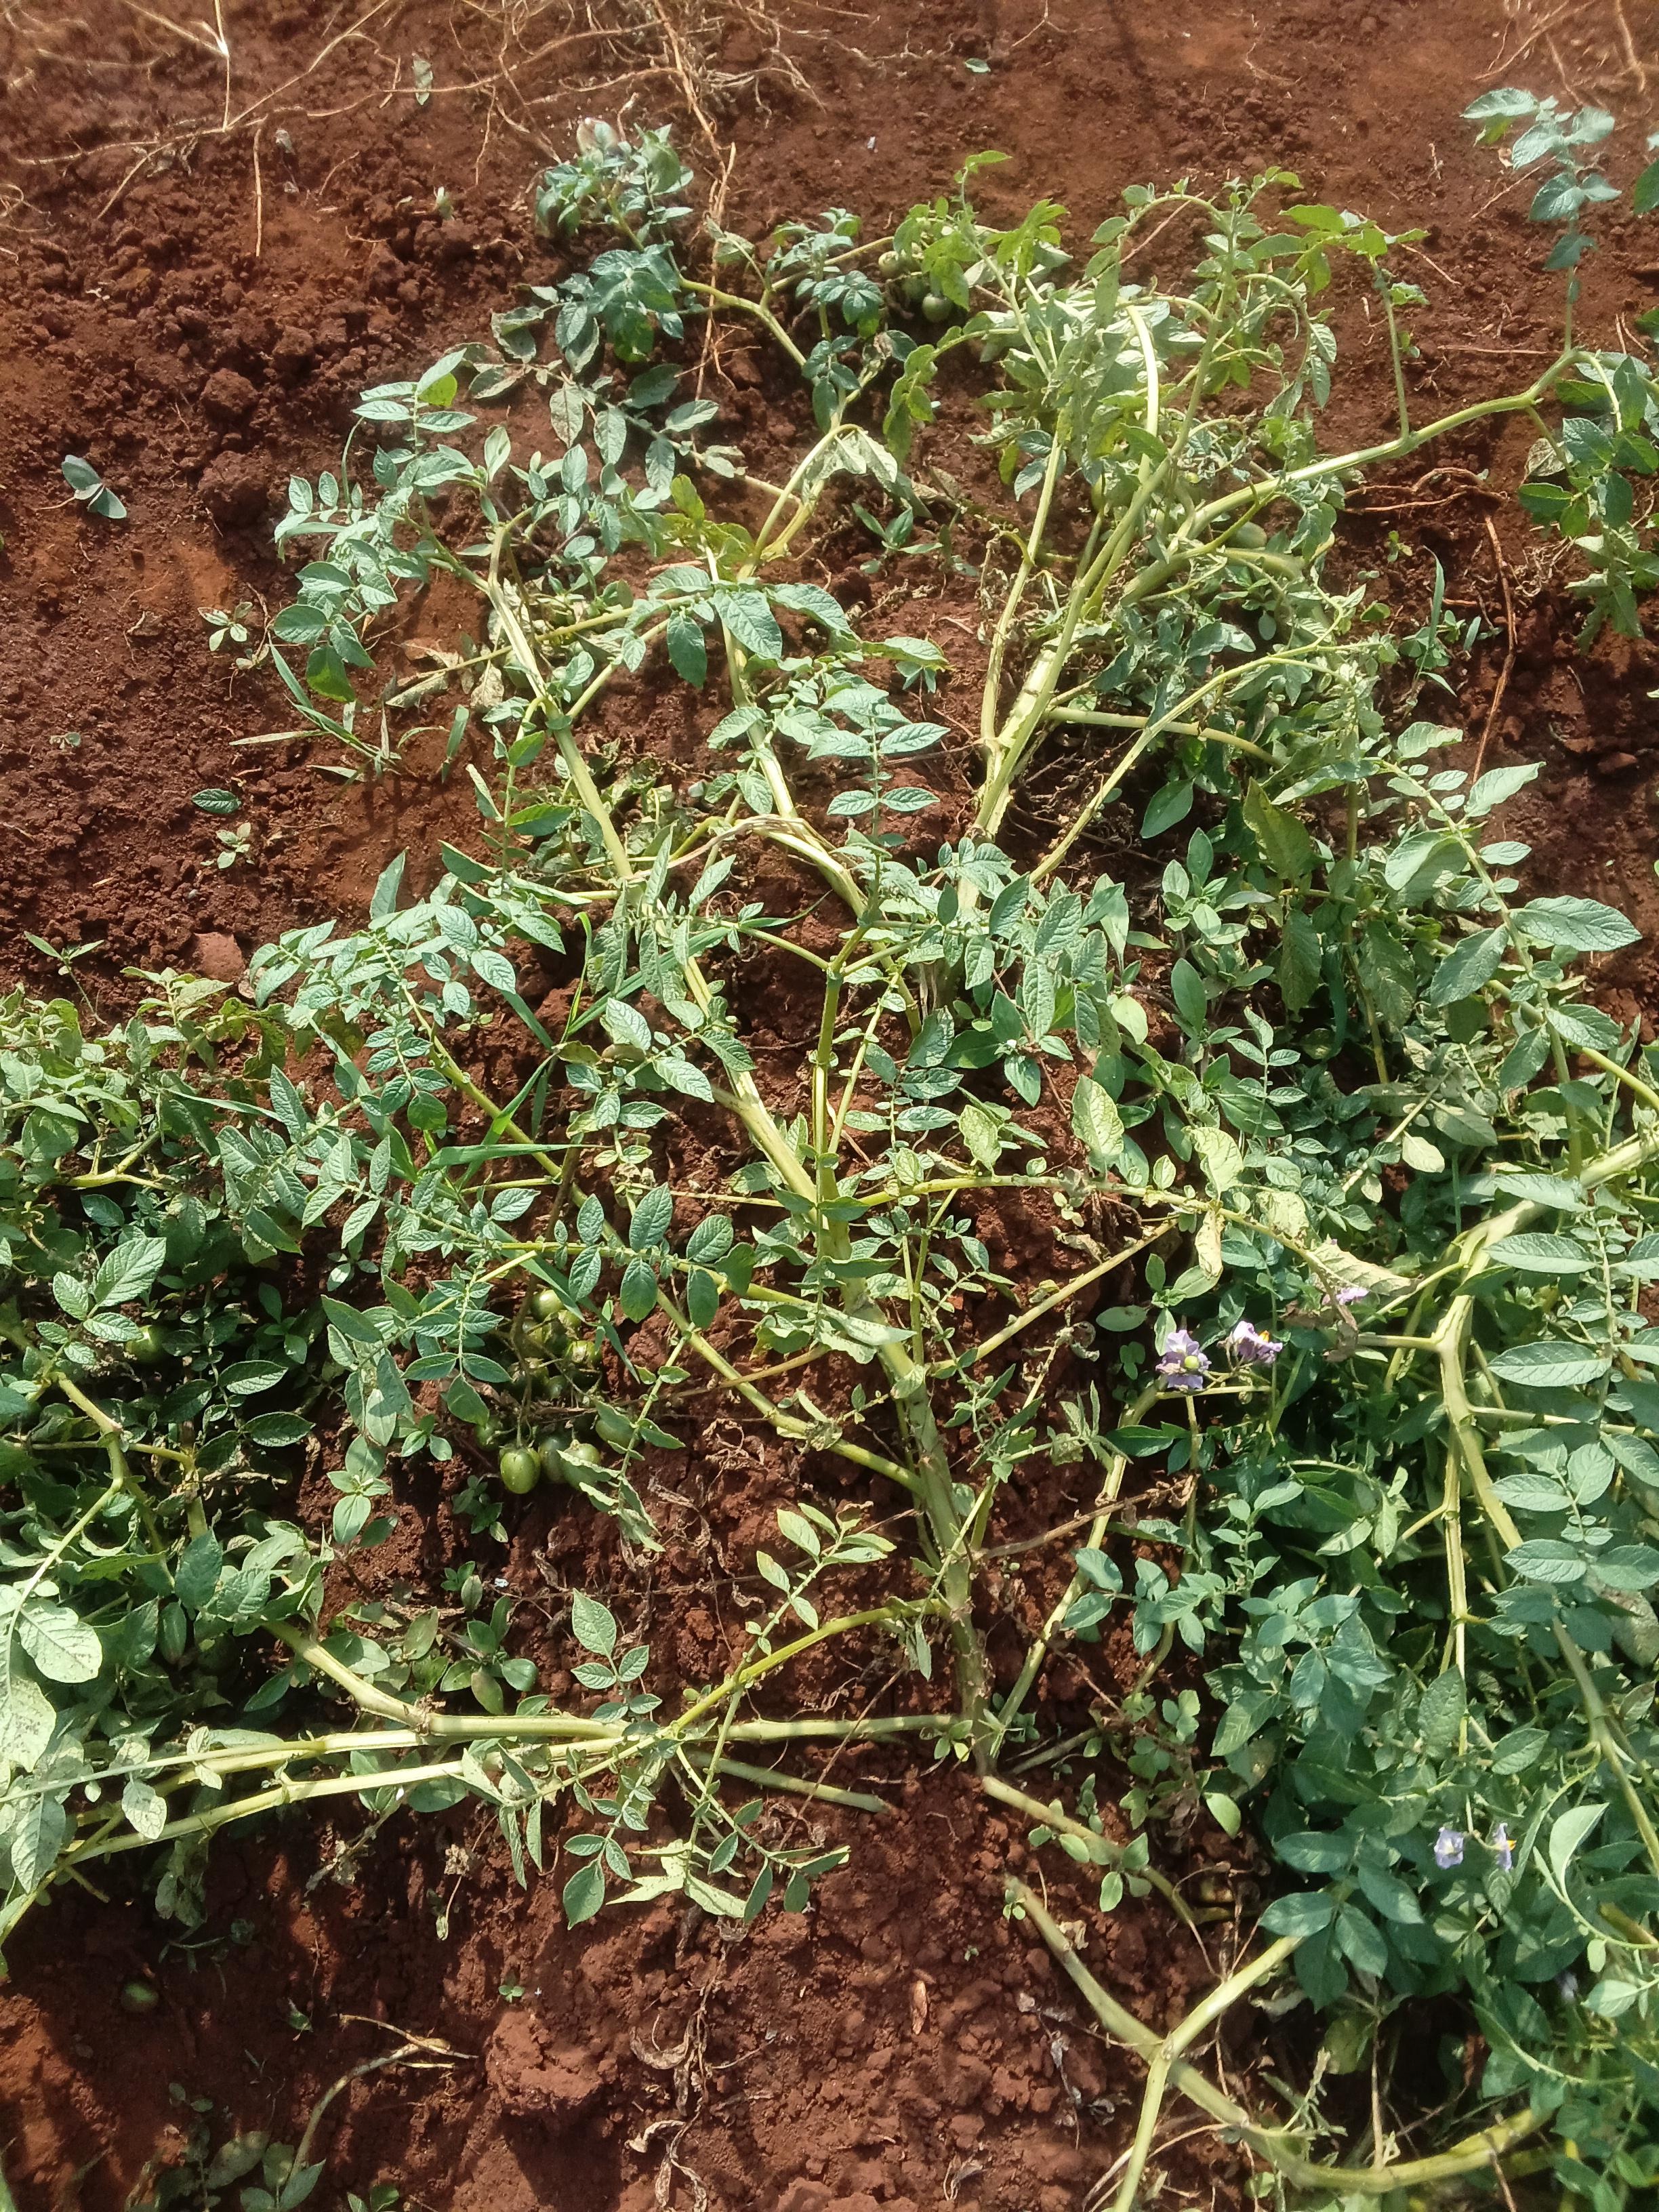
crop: potato
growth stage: harvest maturity
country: Kenya
